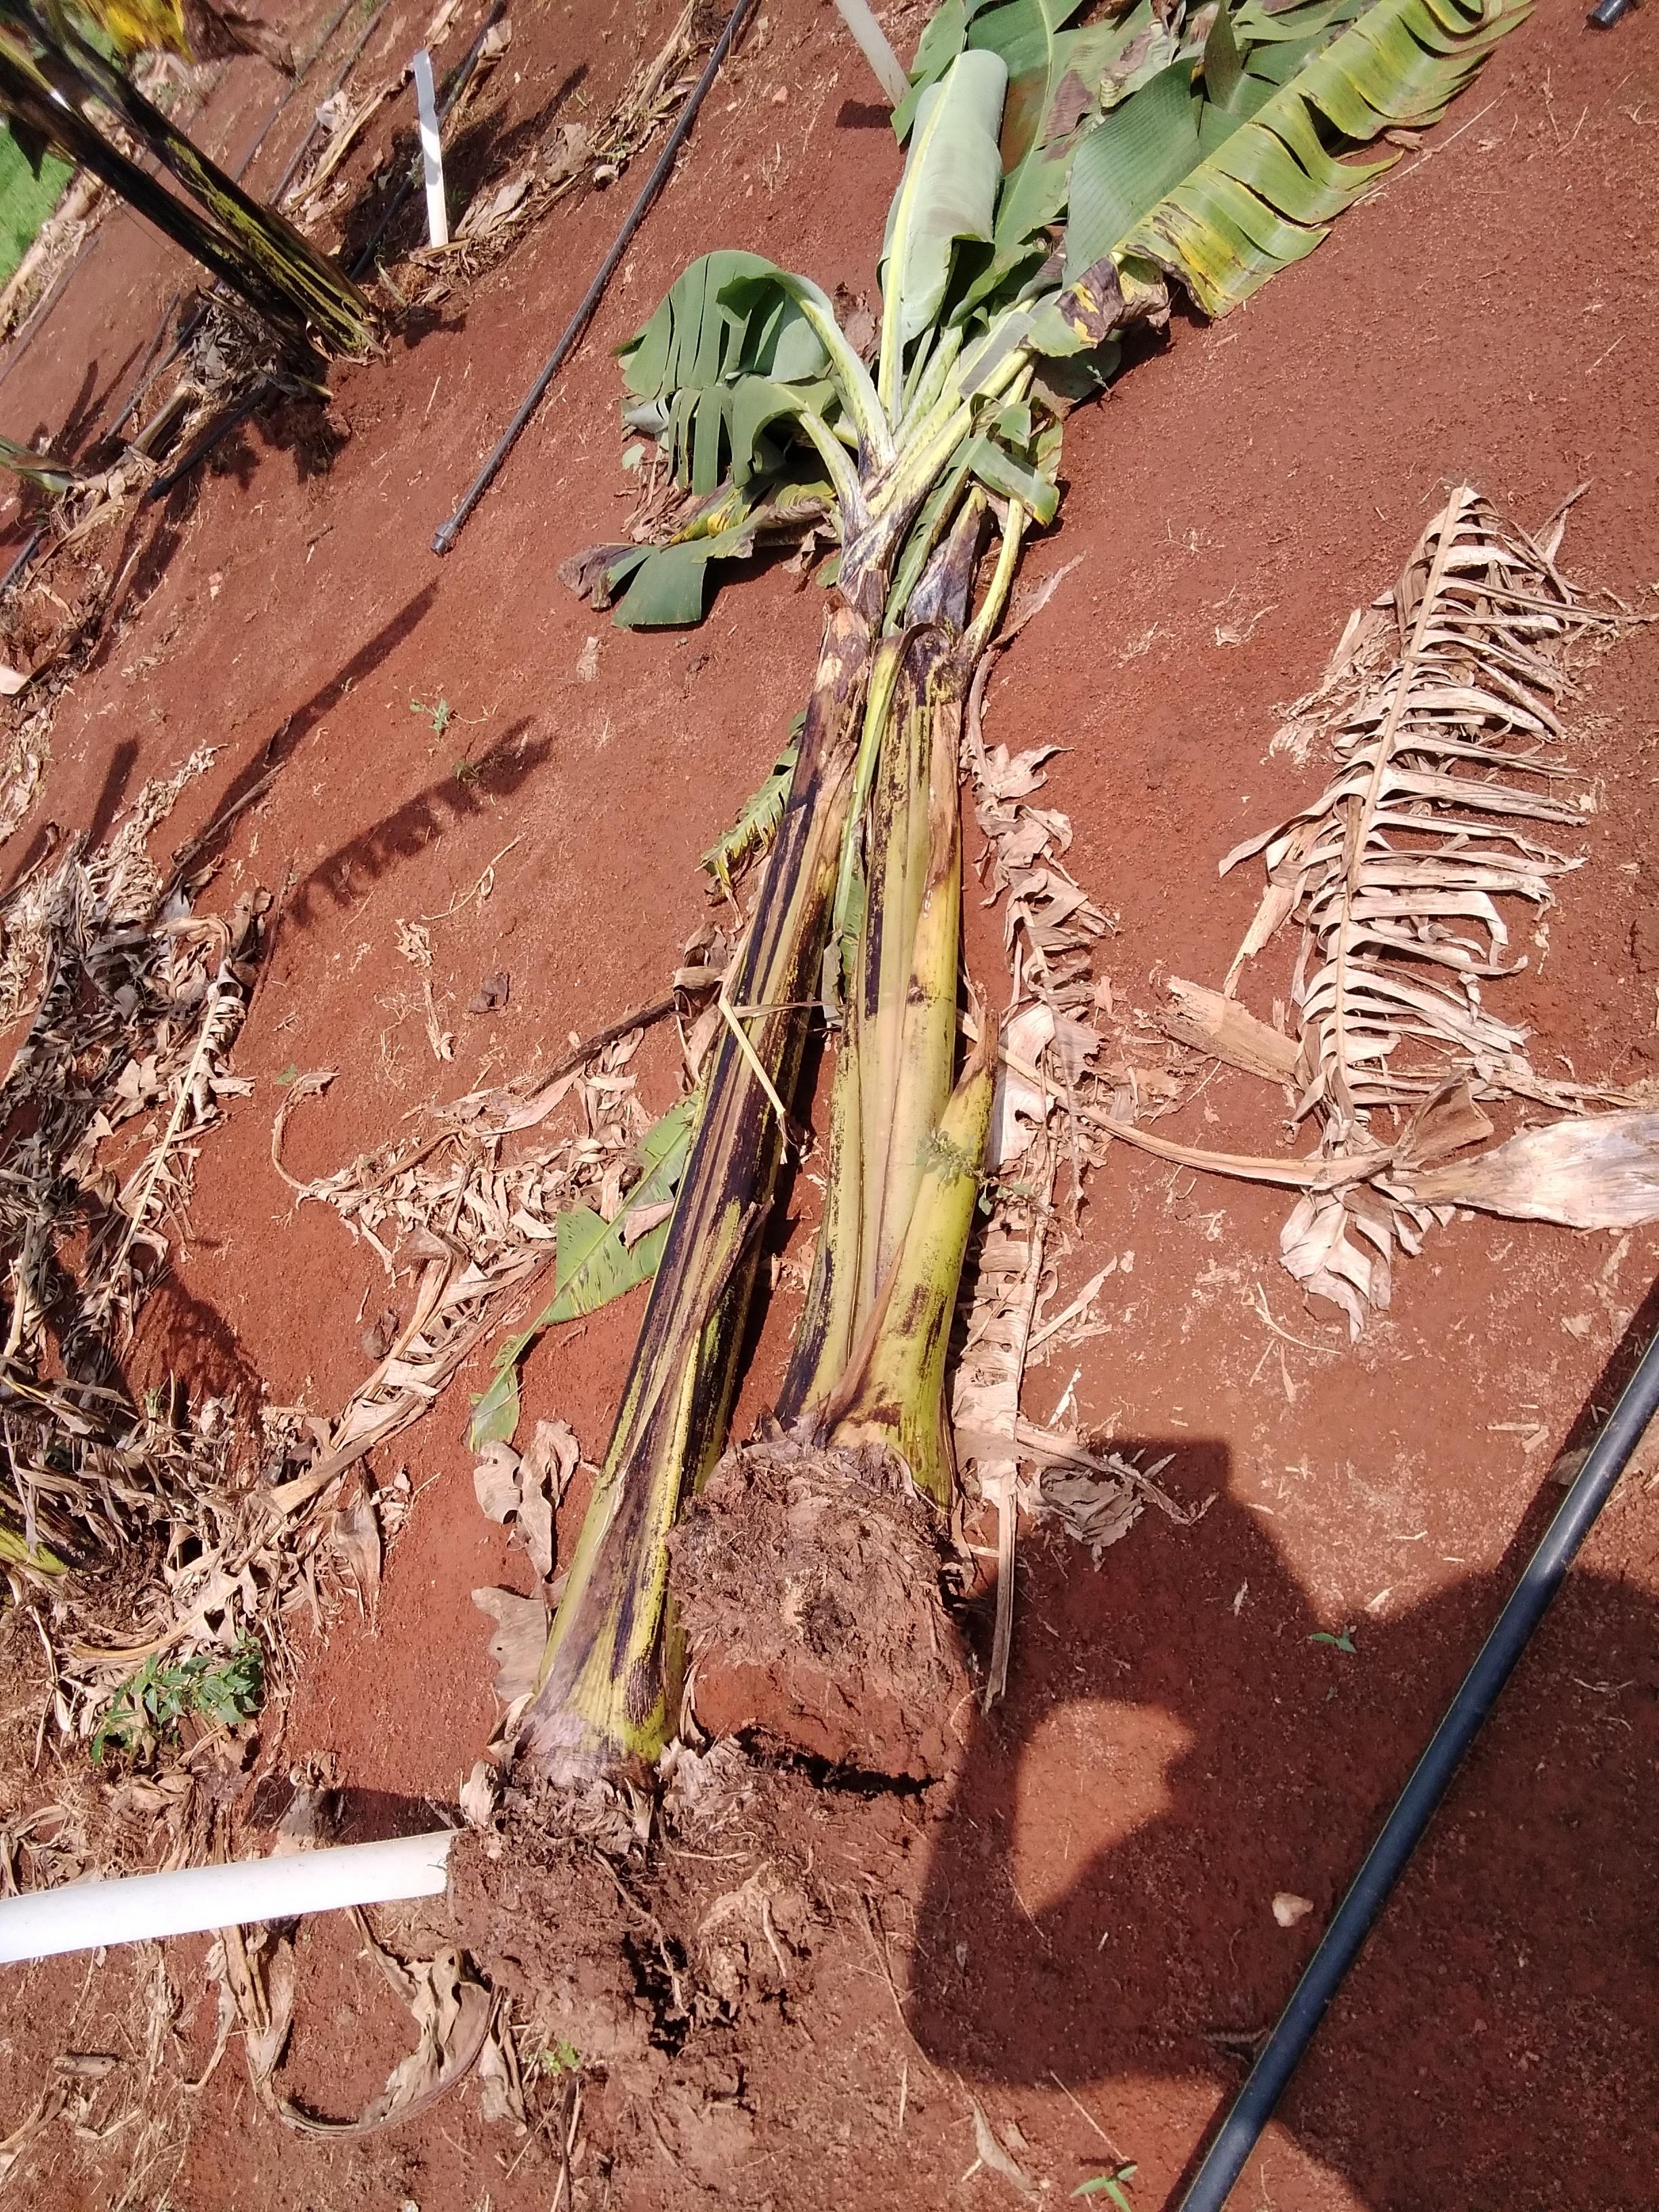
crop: banana
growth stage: vegetative
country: Tanzania
